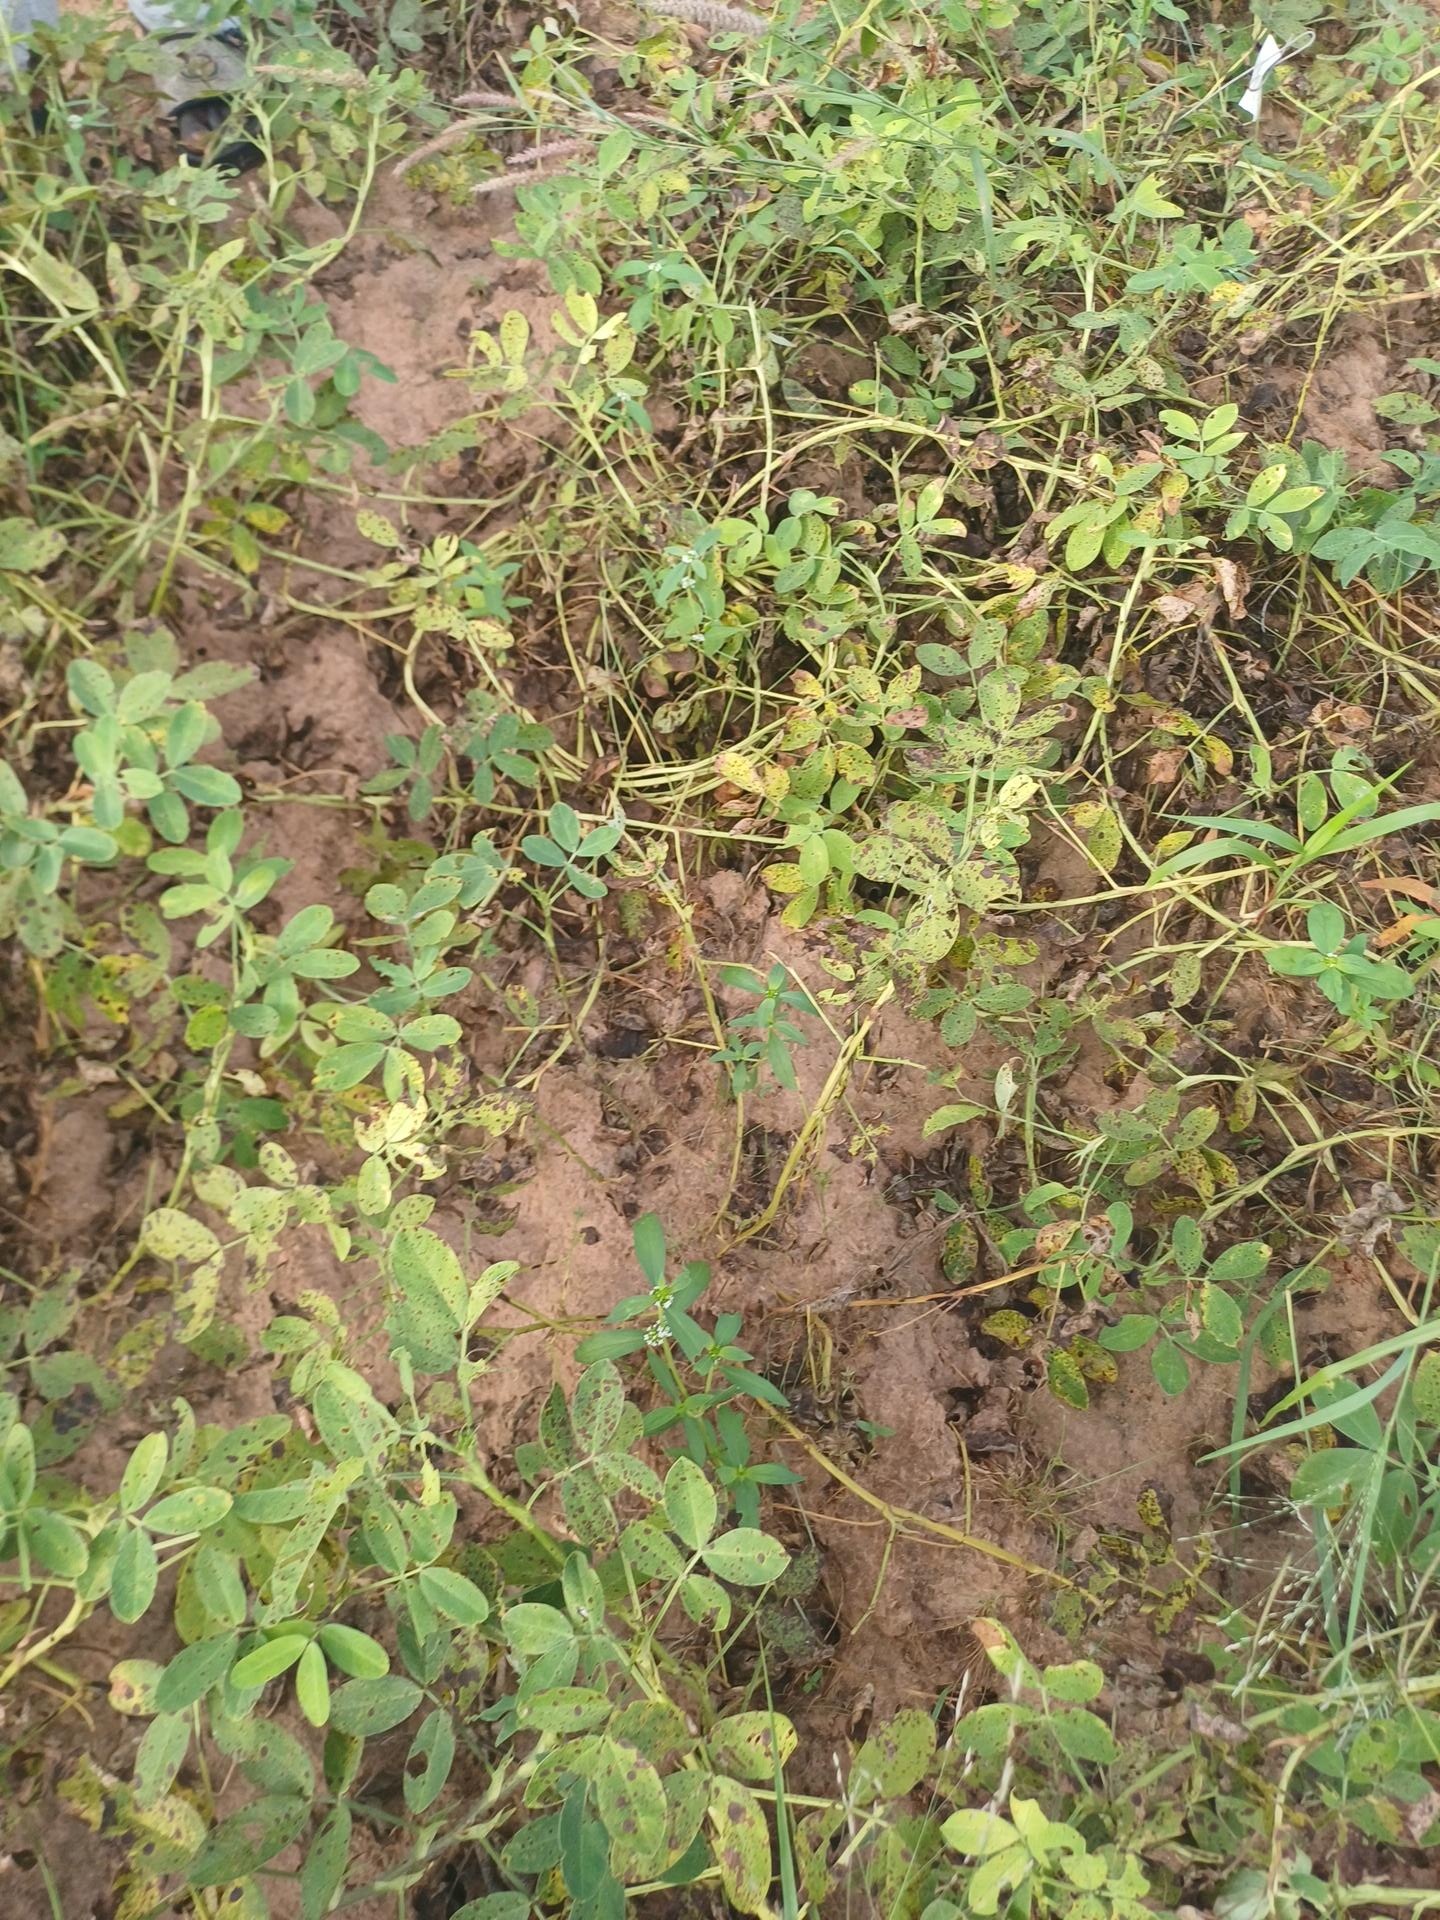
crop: groundnut
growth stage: flowering
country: Senegal
